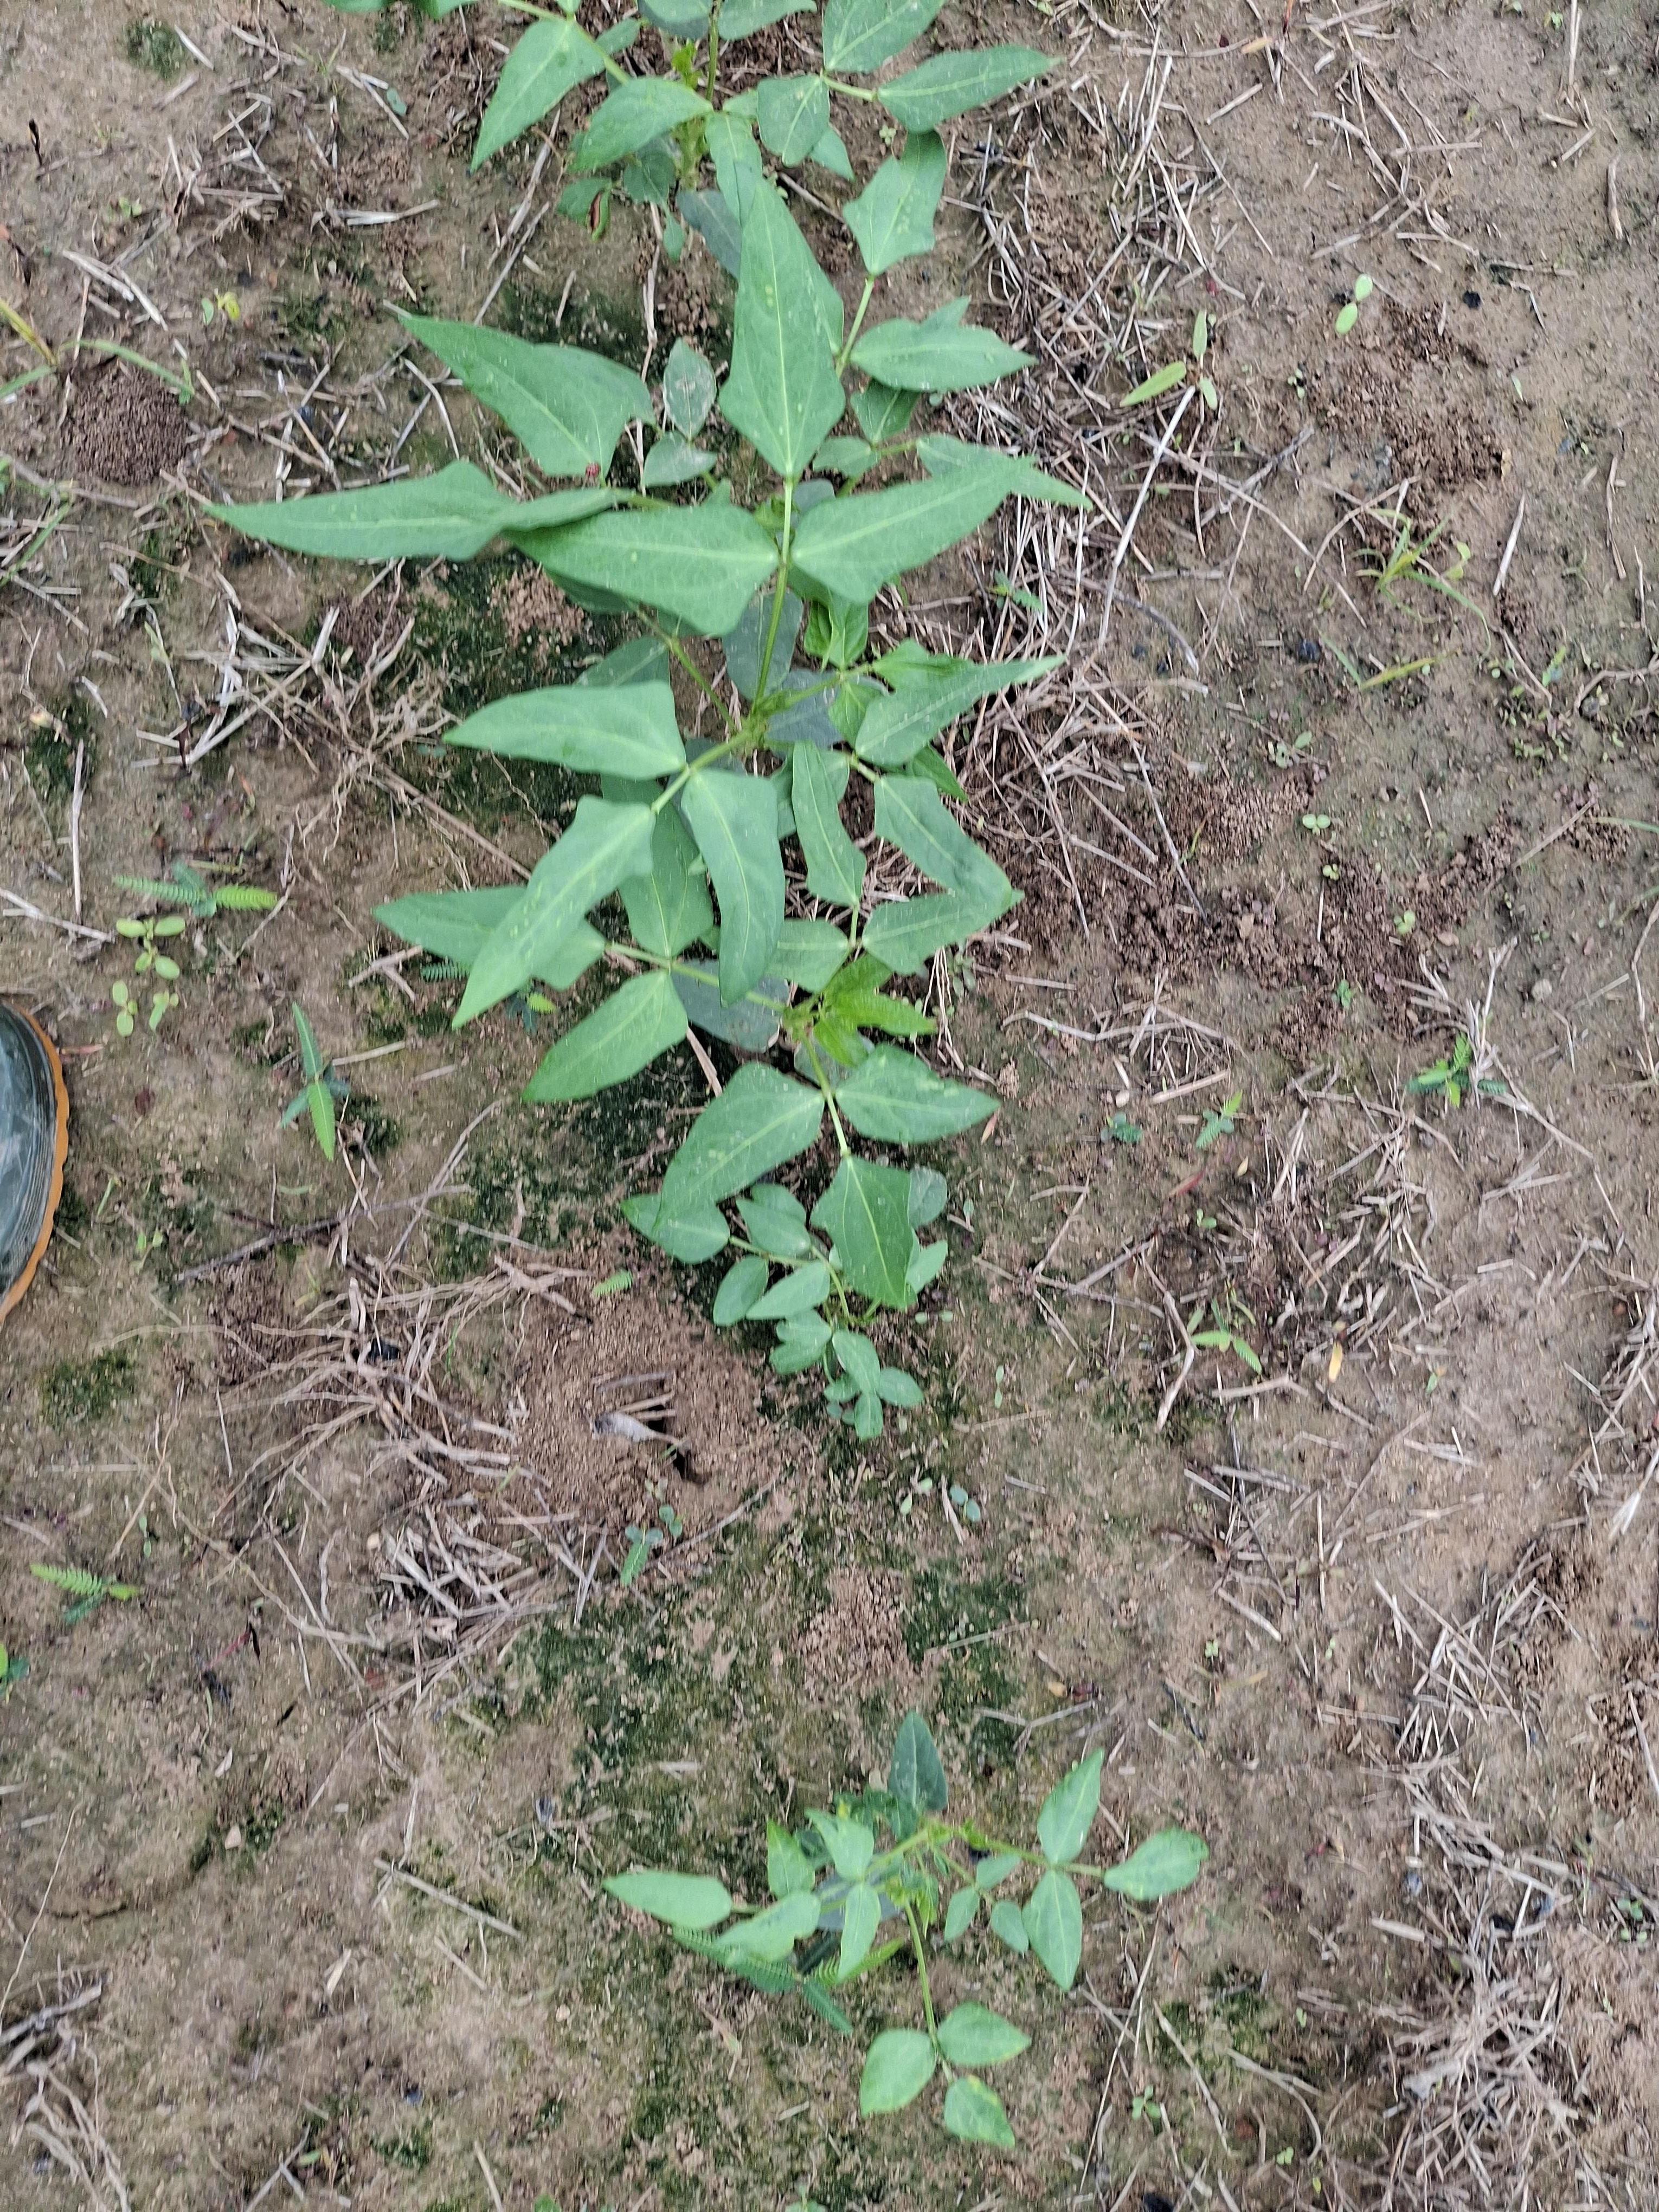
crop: cowpea
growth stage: emergence
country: Nigeria
